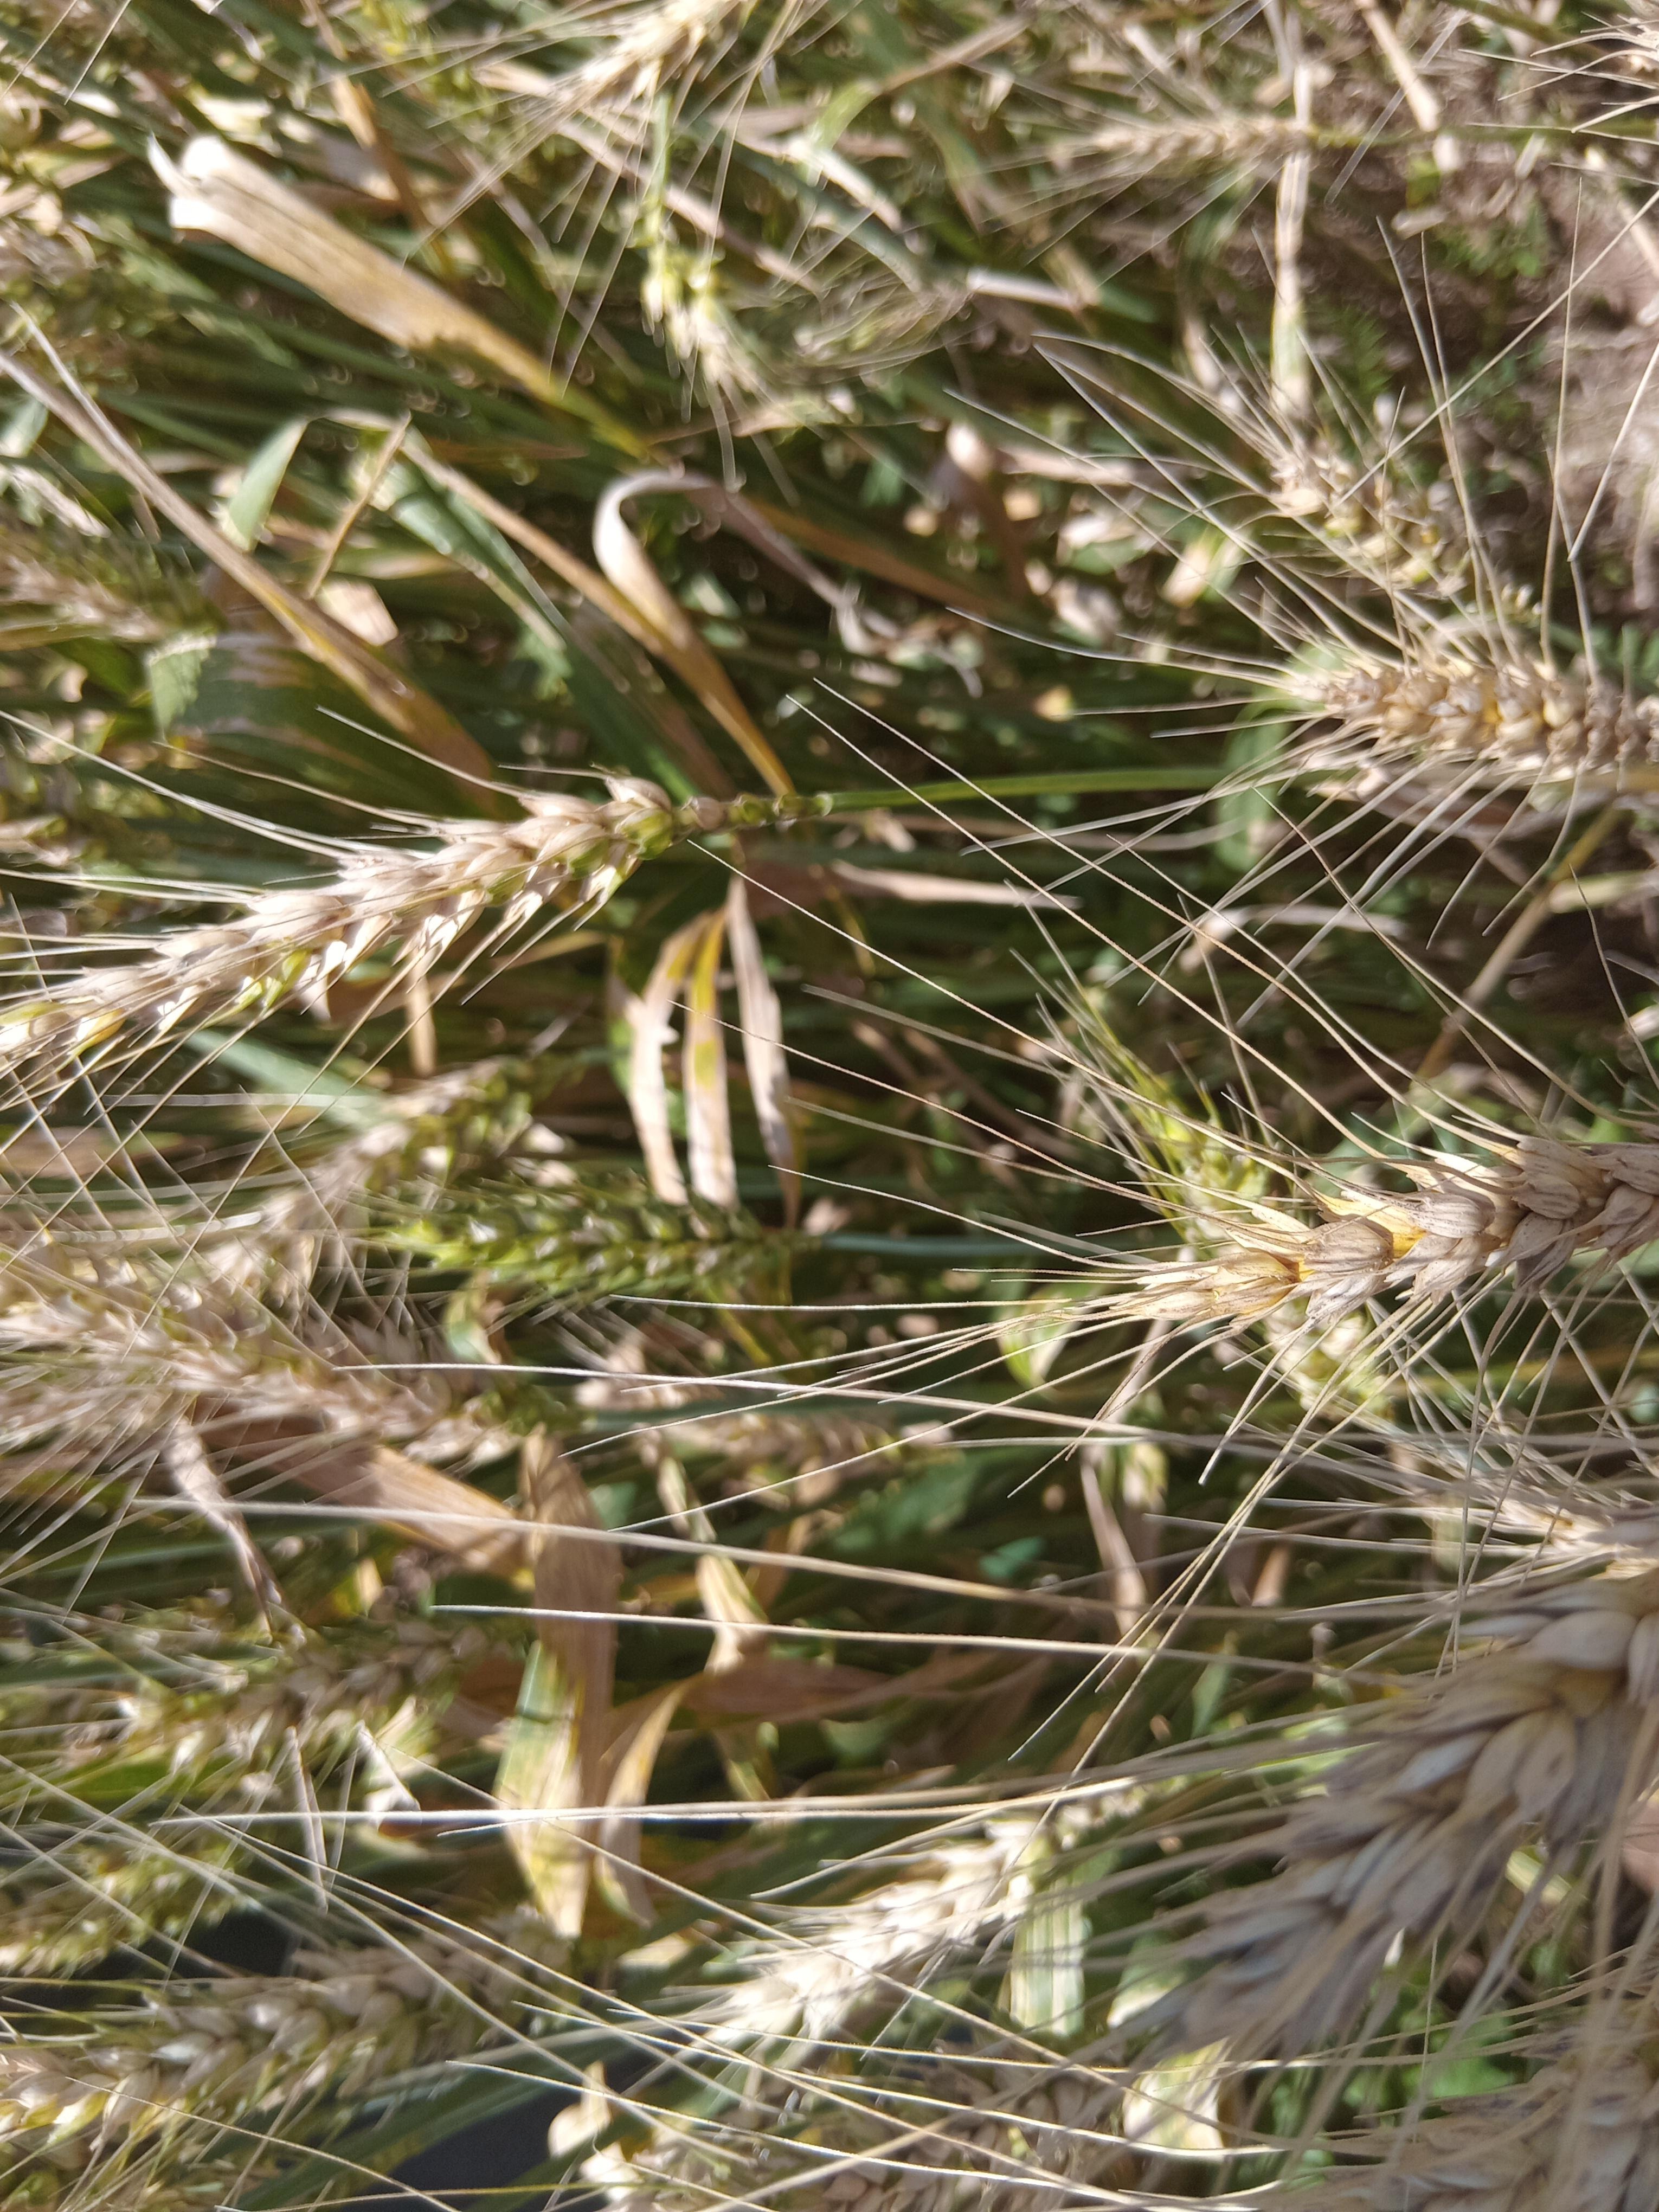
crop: wheat
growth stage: maturity
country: Kenya
